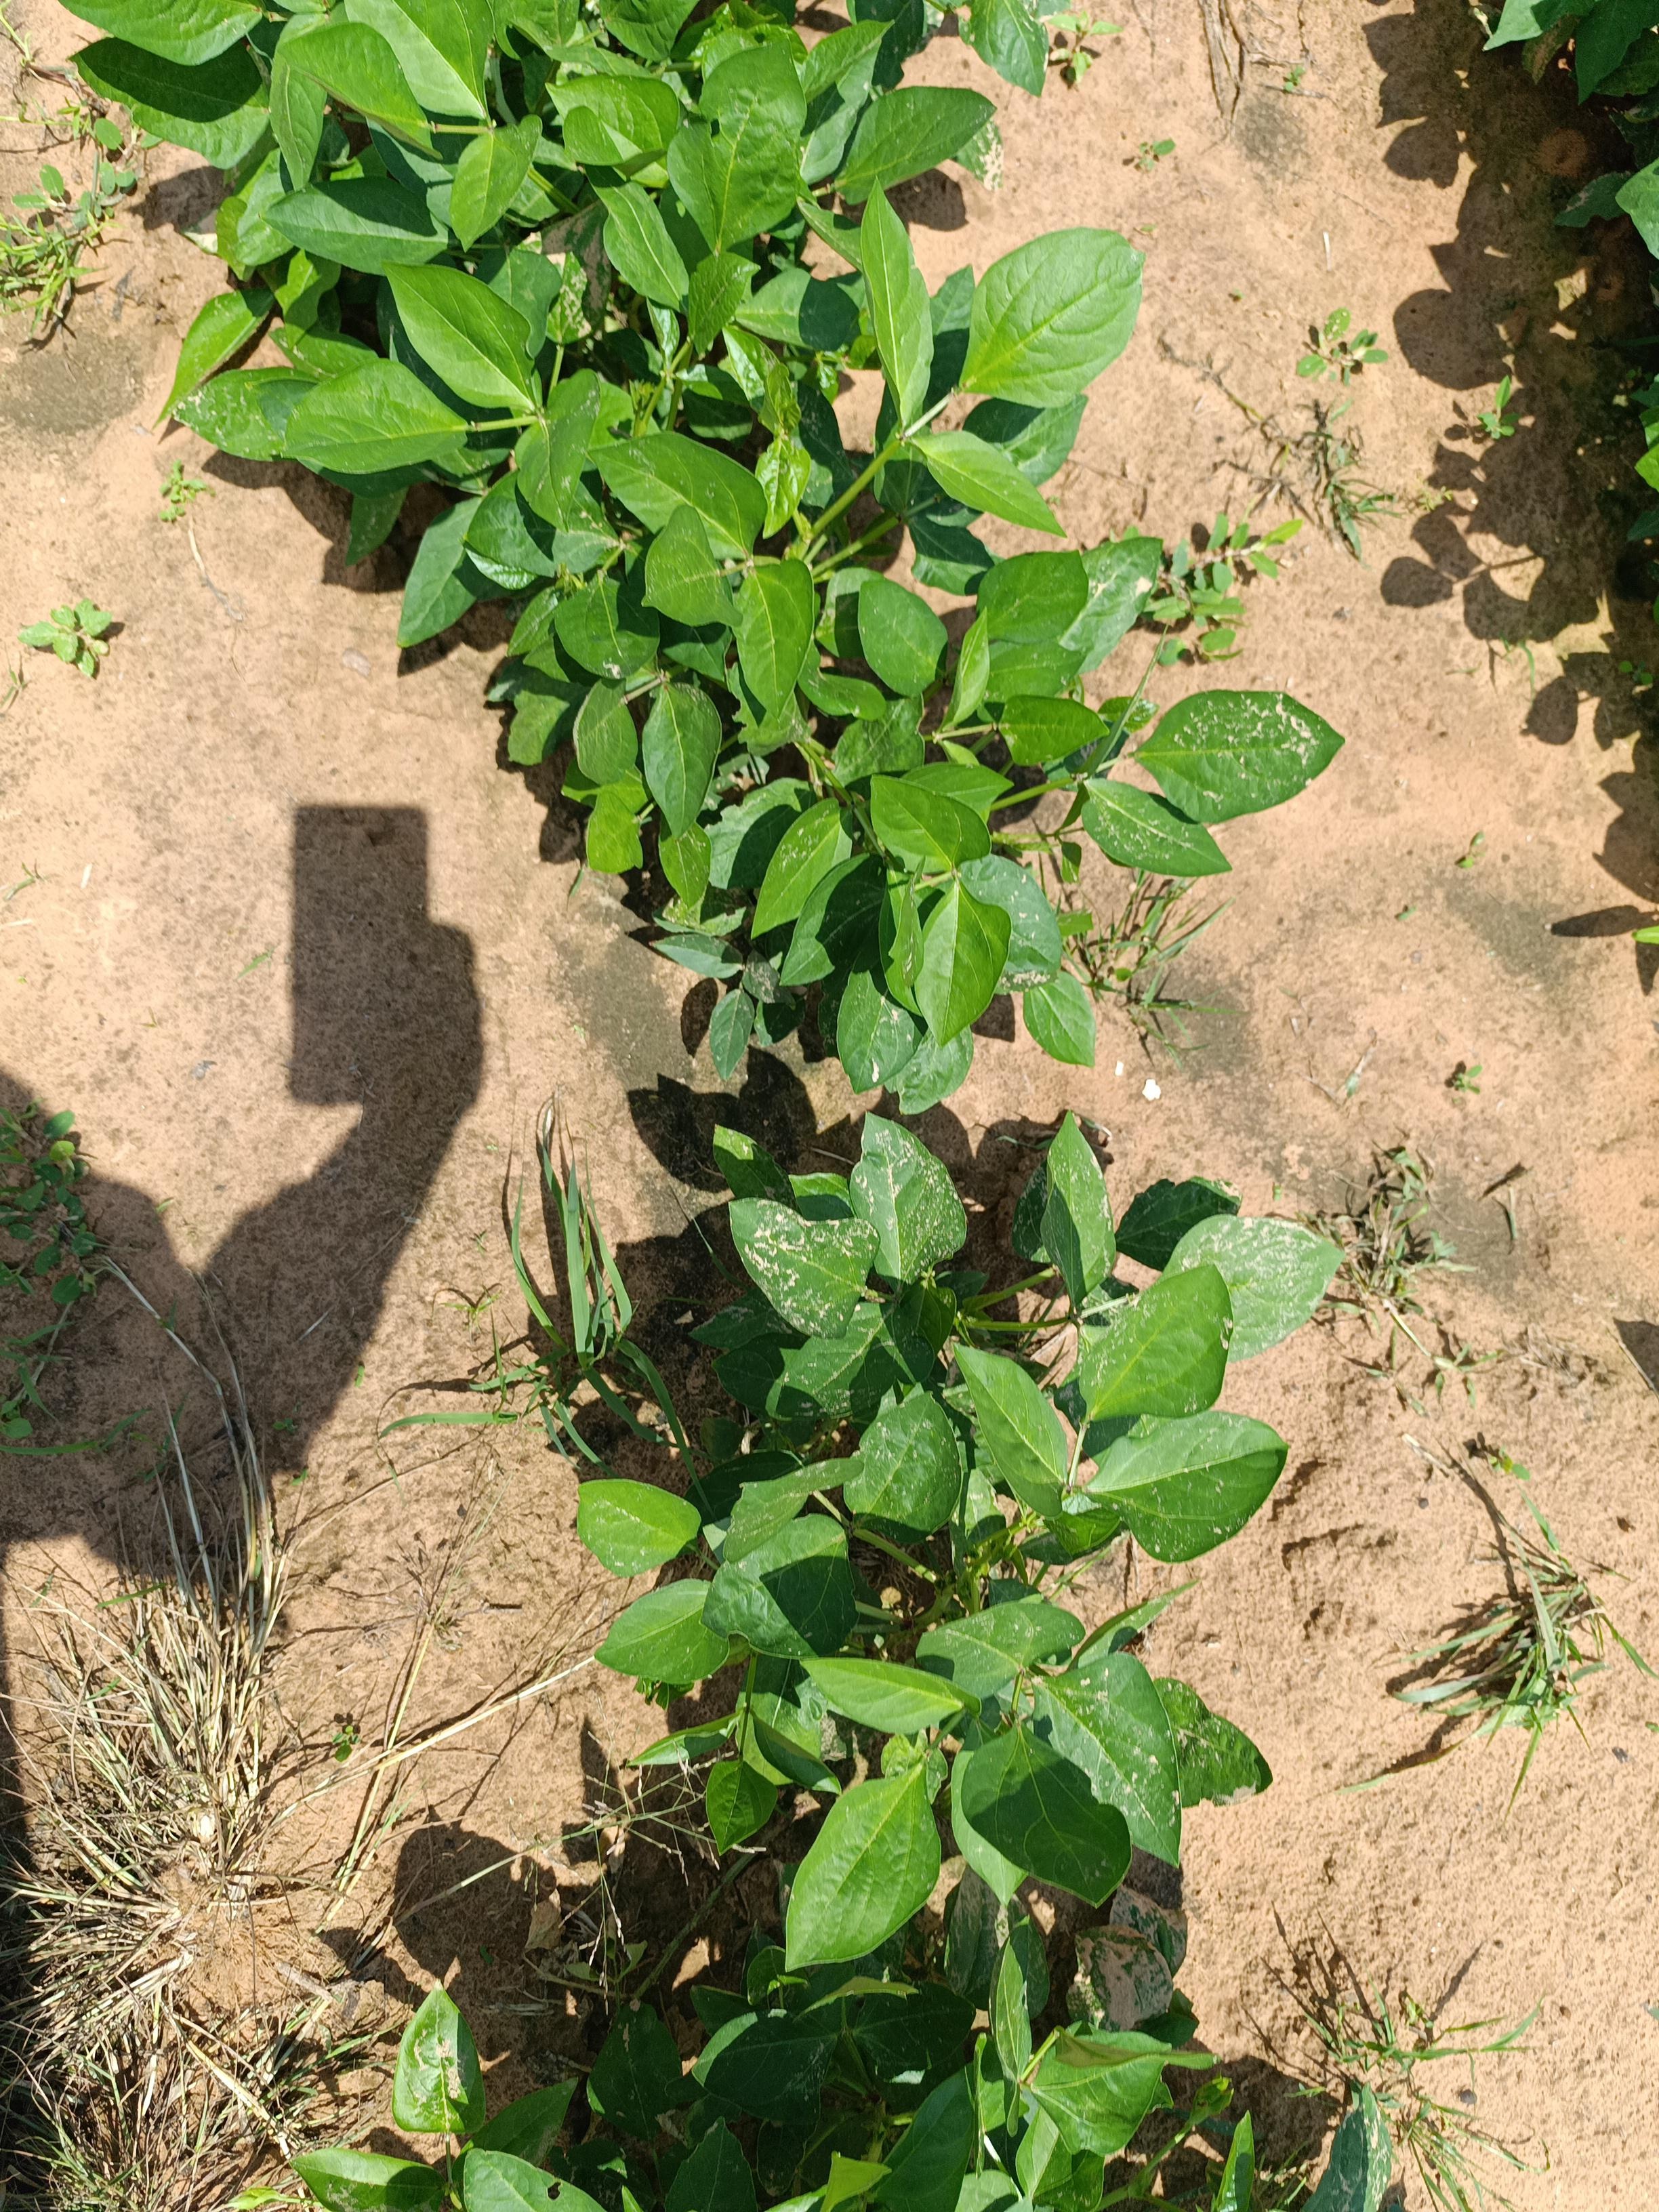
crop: cowpea
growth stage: emergence
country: Nigeria
